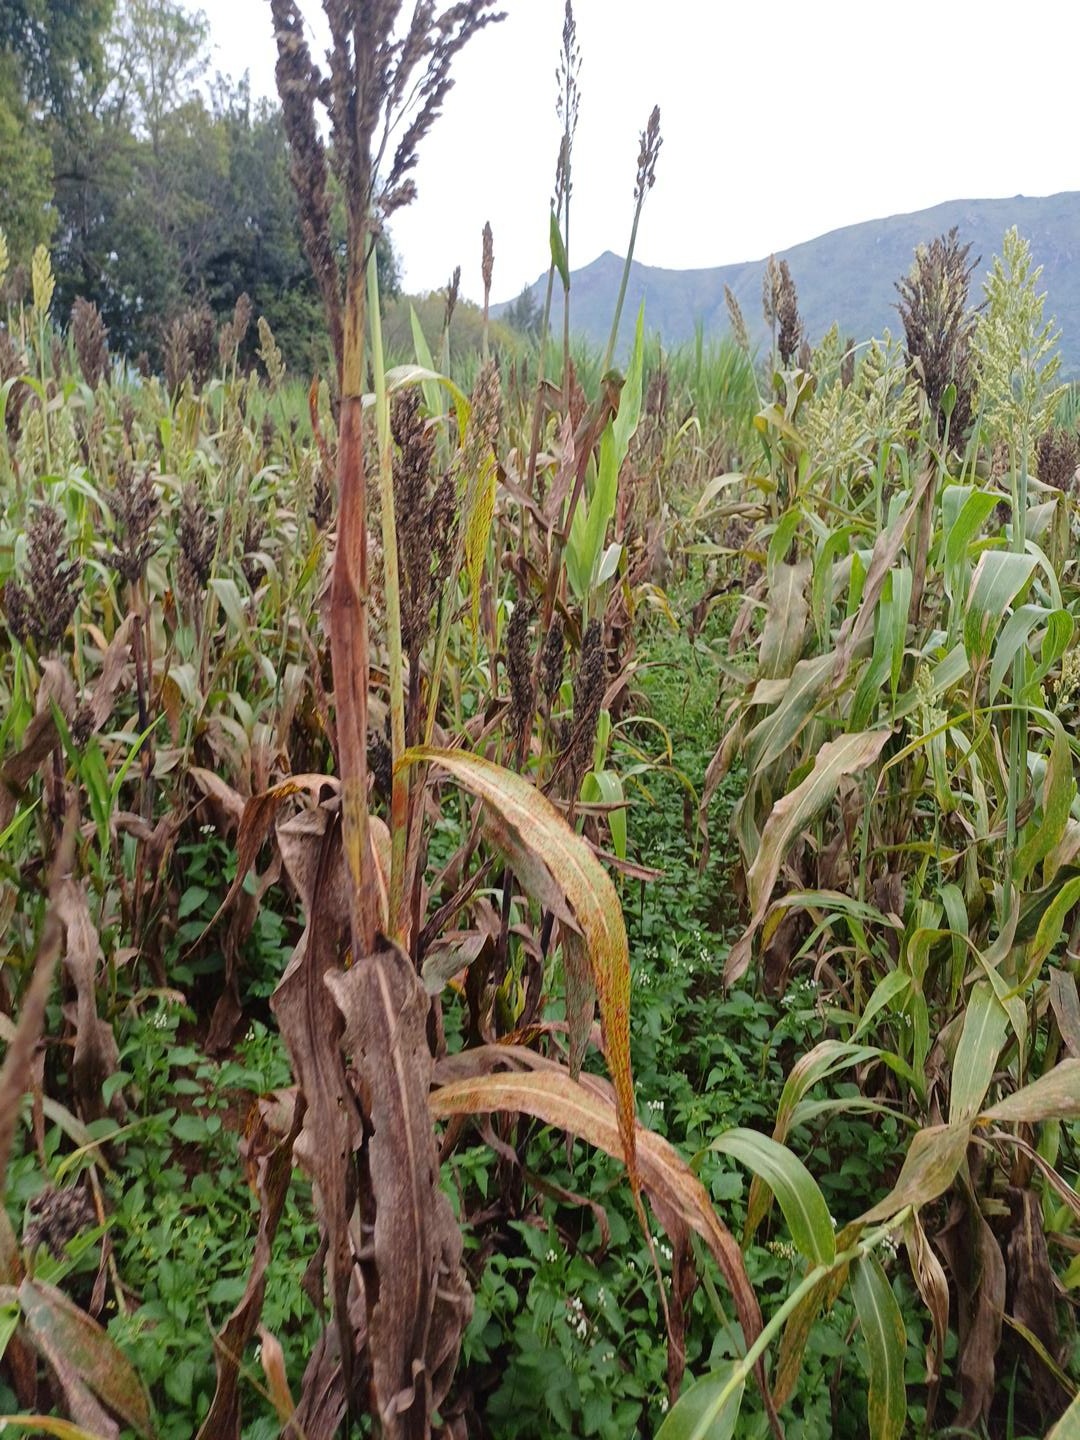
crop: sorghum
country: Kenya
